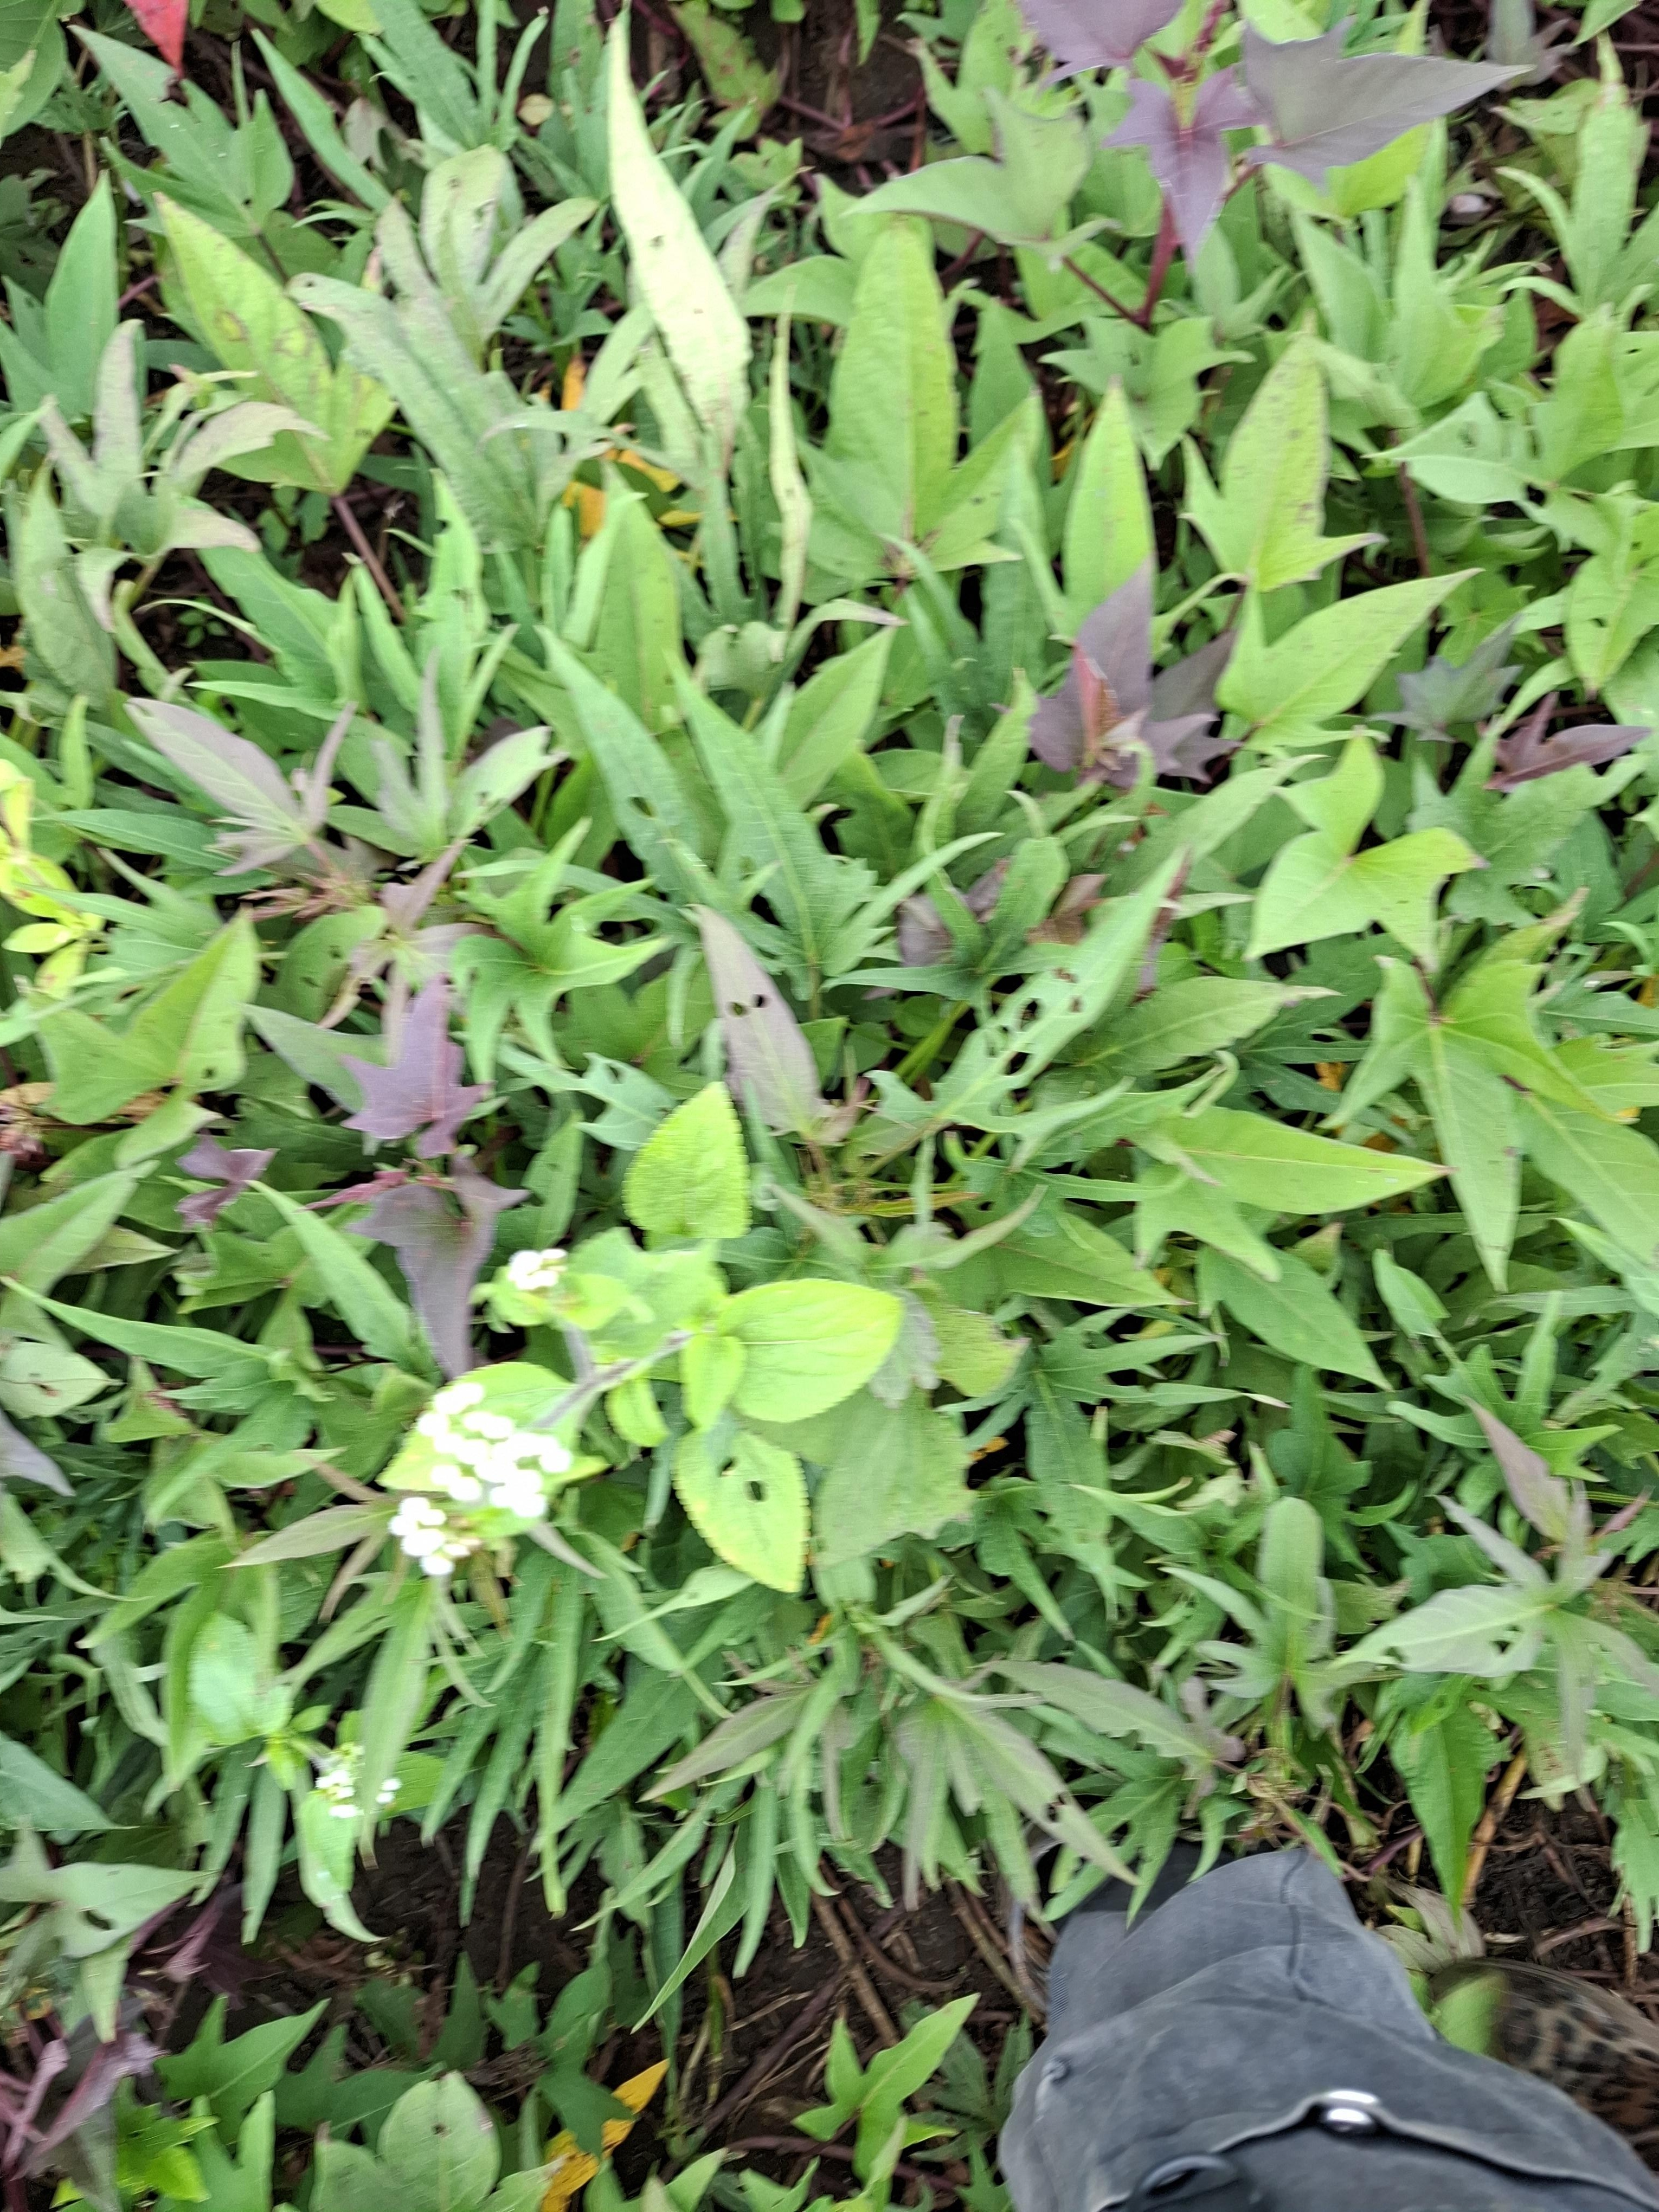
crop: sweet potato
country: Tanzania
